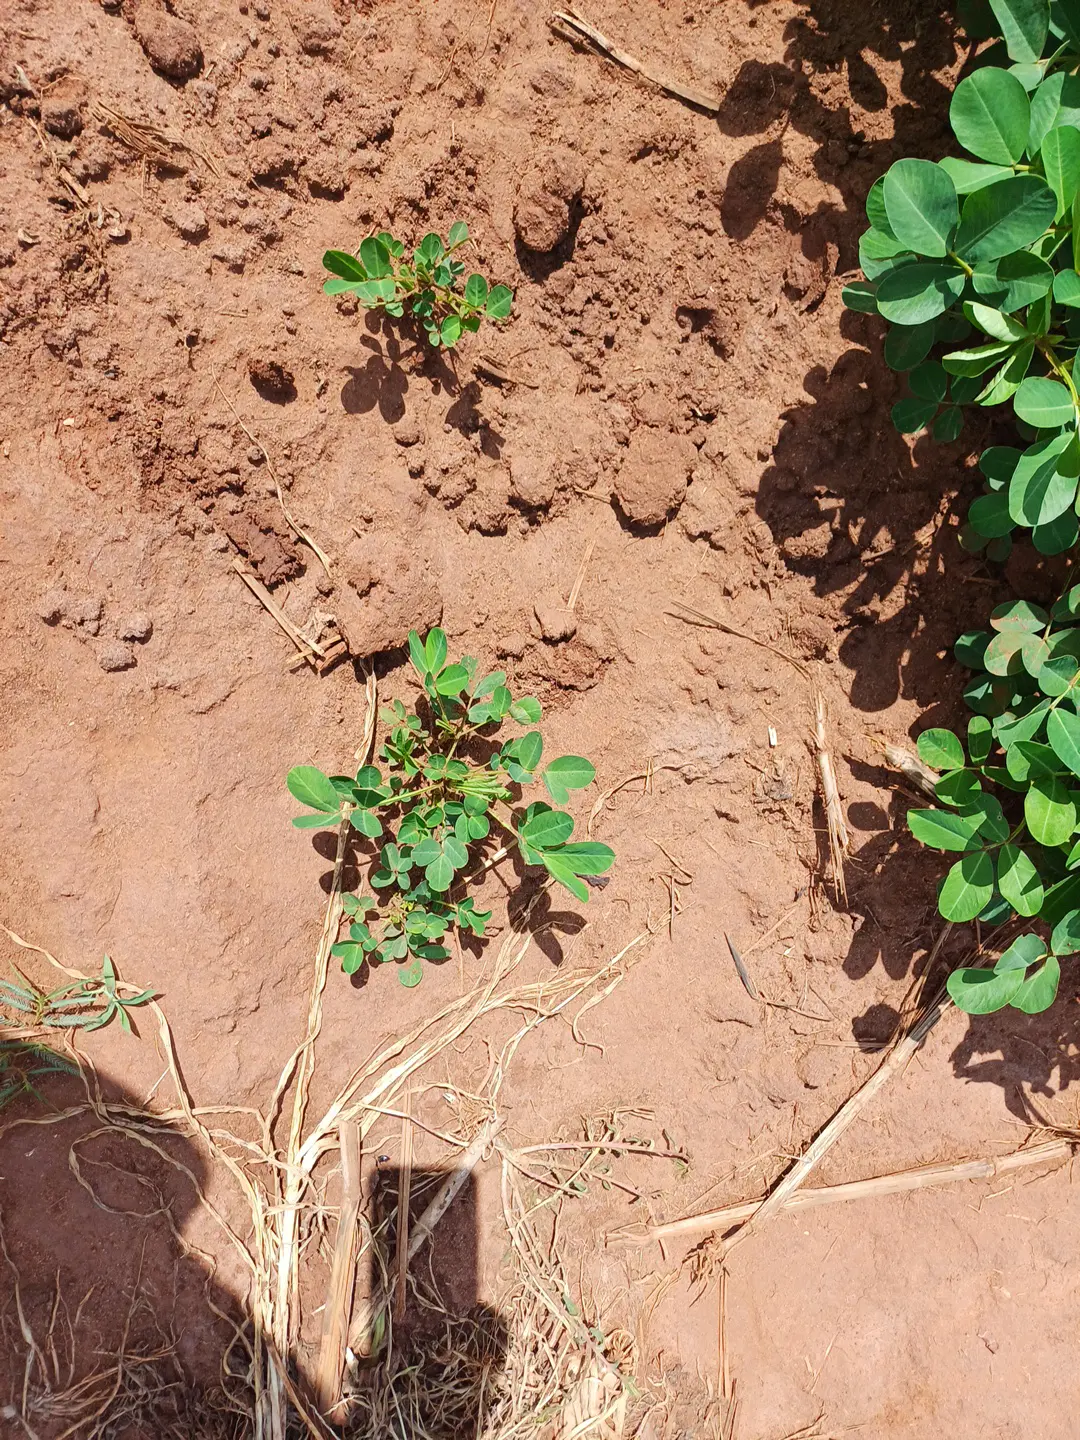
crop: groundnut
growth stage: flowering
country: Kenya
